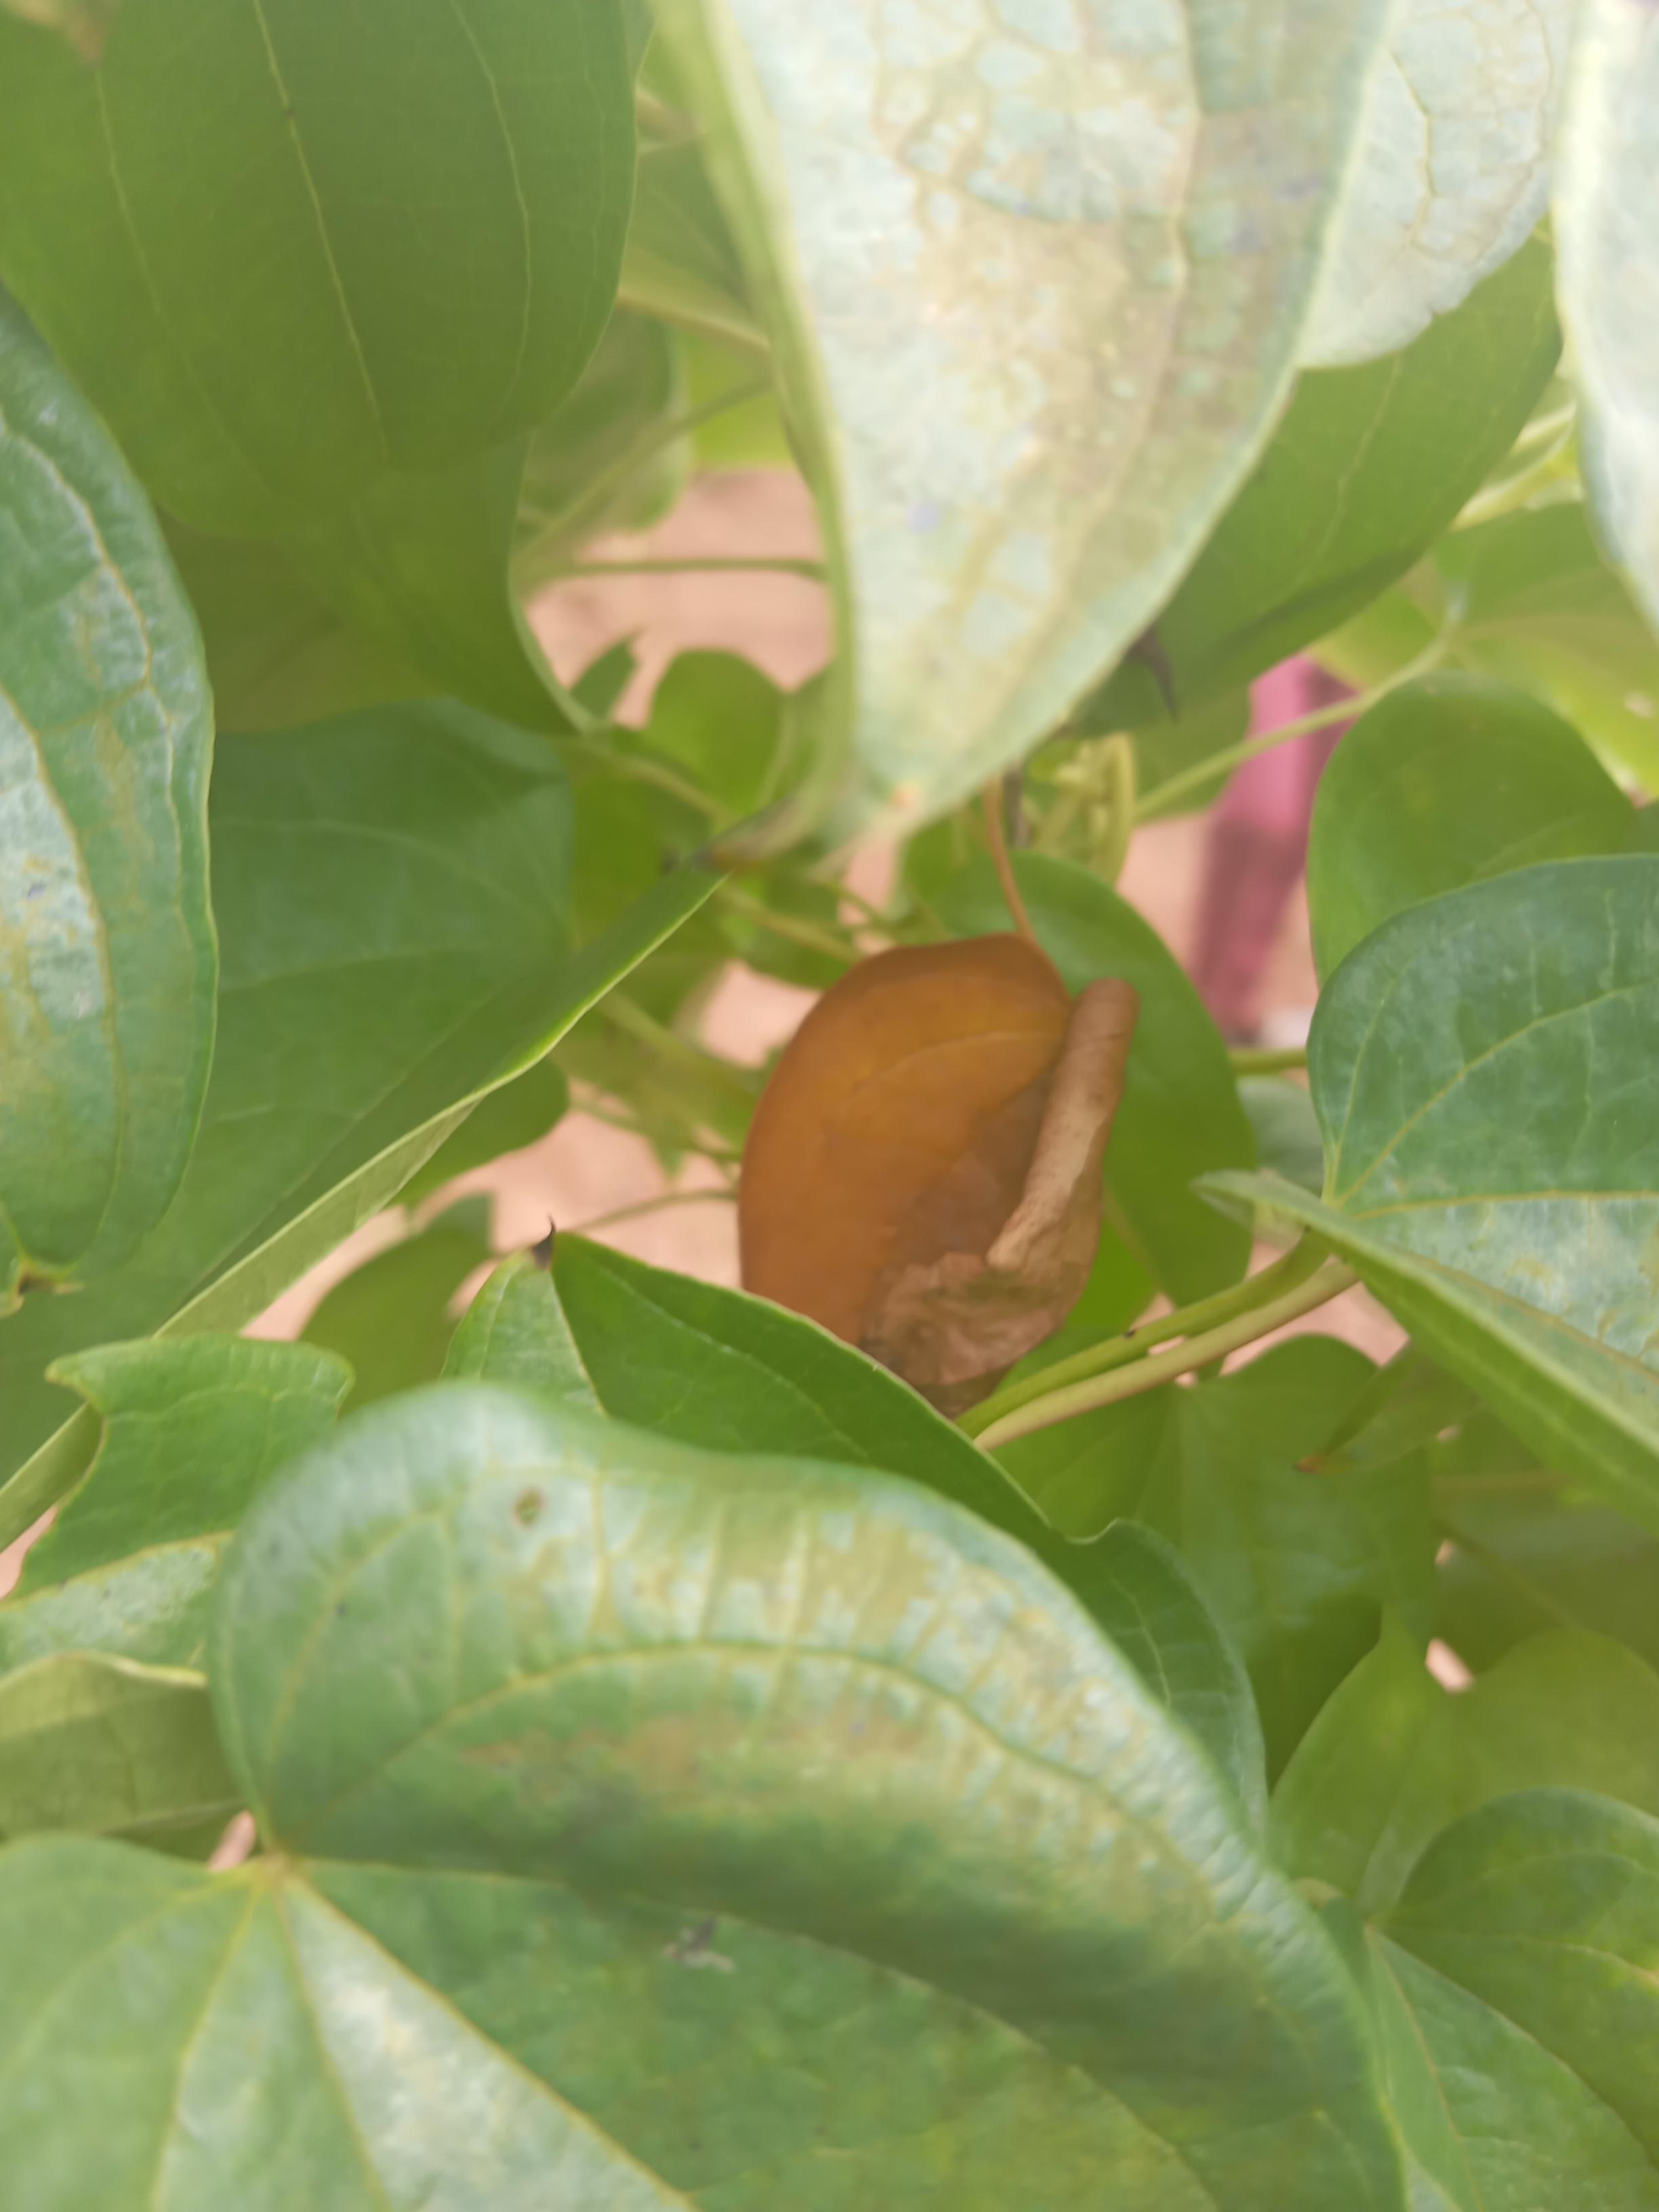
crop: yam
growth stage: maturity
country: Nigeria
